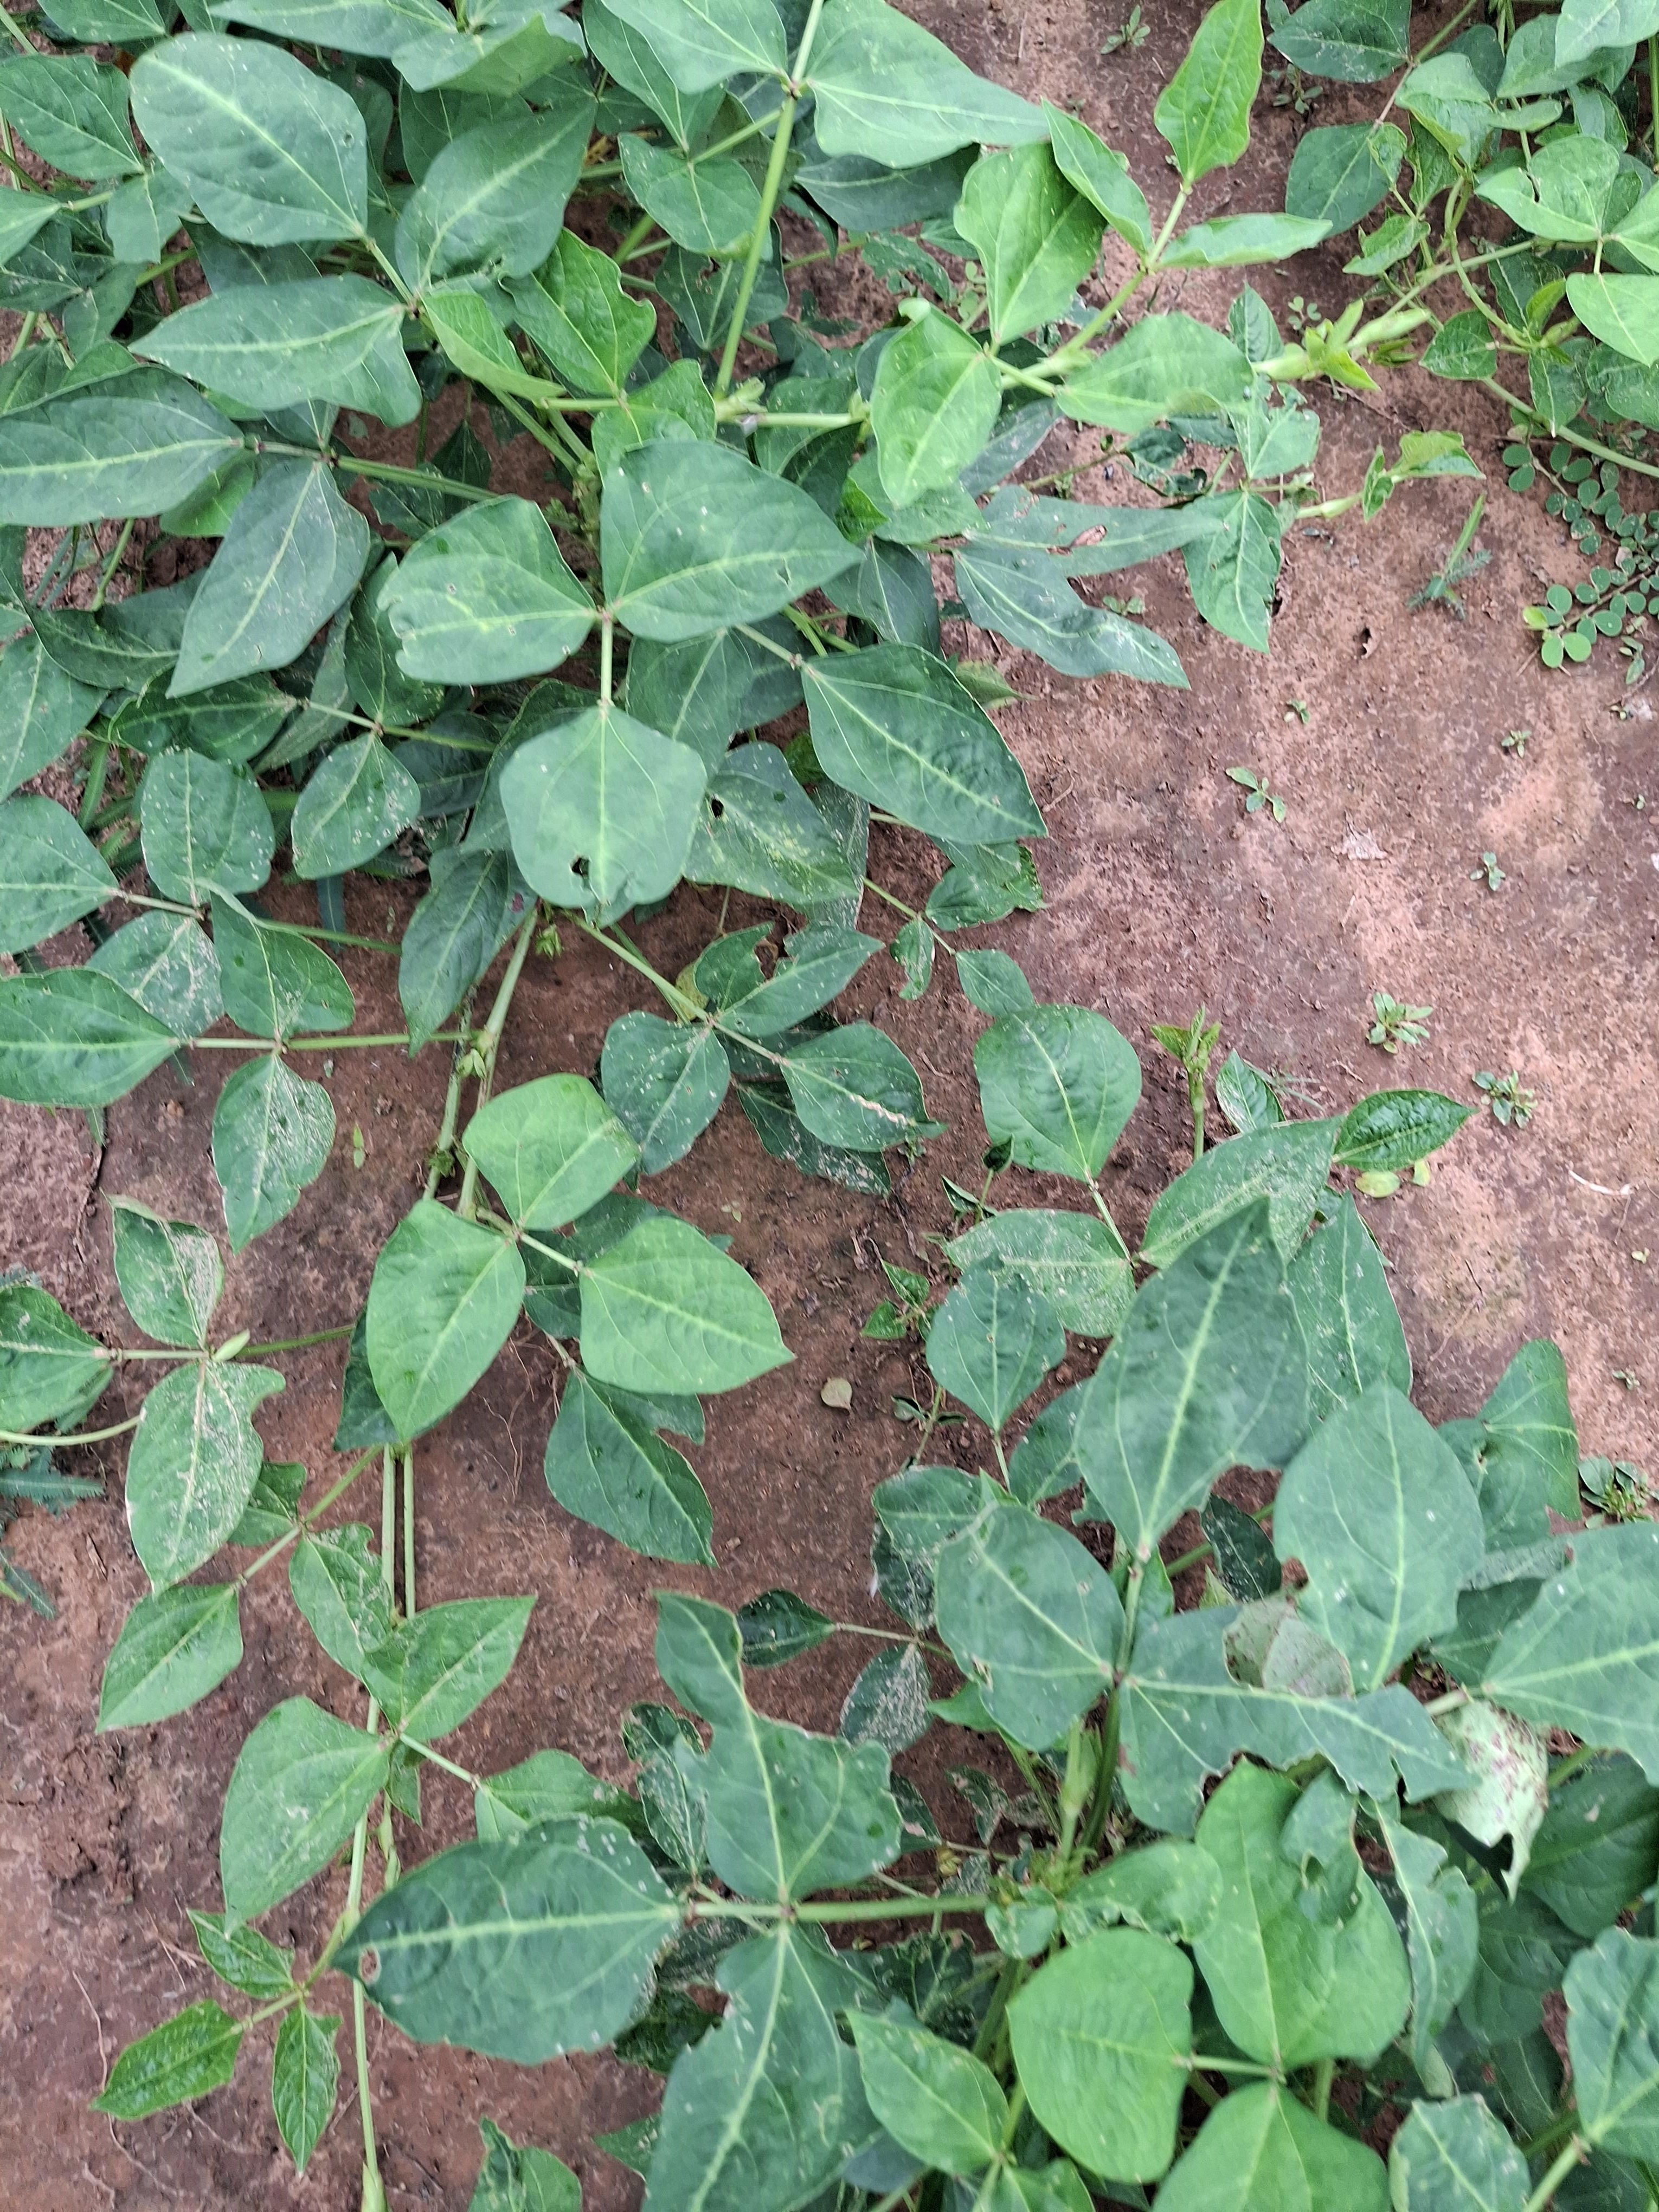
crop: cowpea
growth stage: flowering
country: Nigeria
